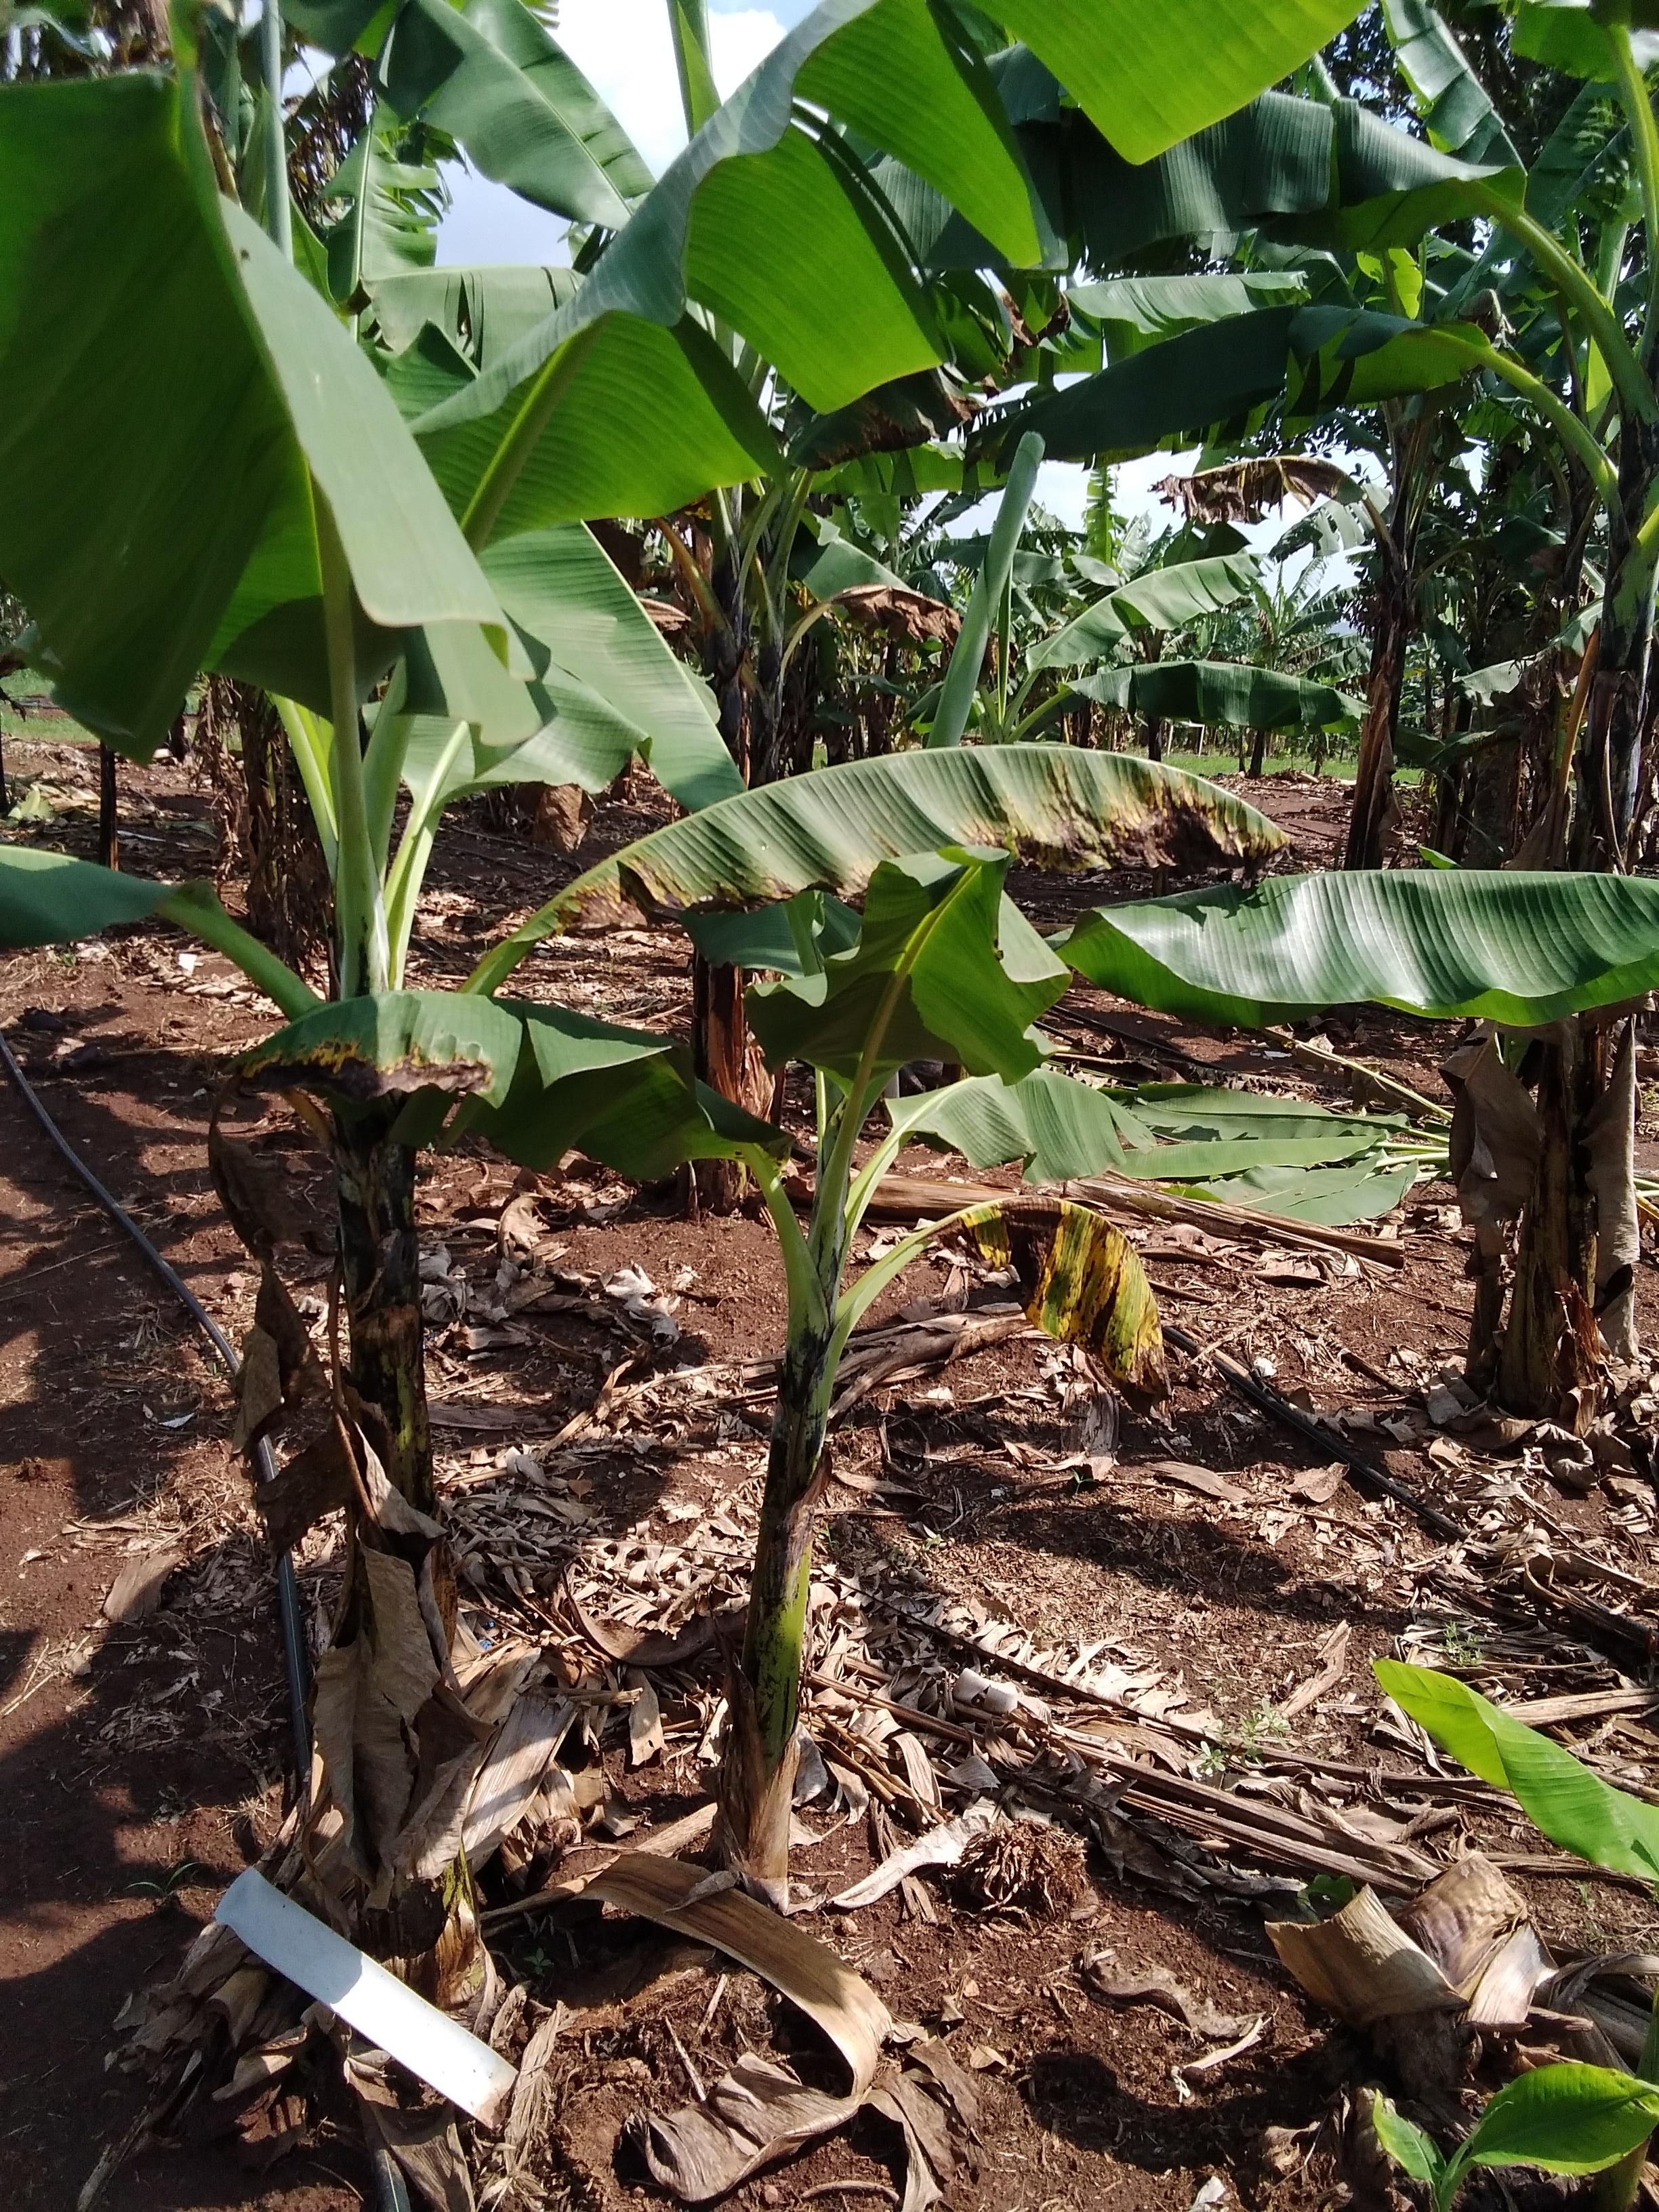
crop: banana
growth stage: vegetative
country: Tanzania
